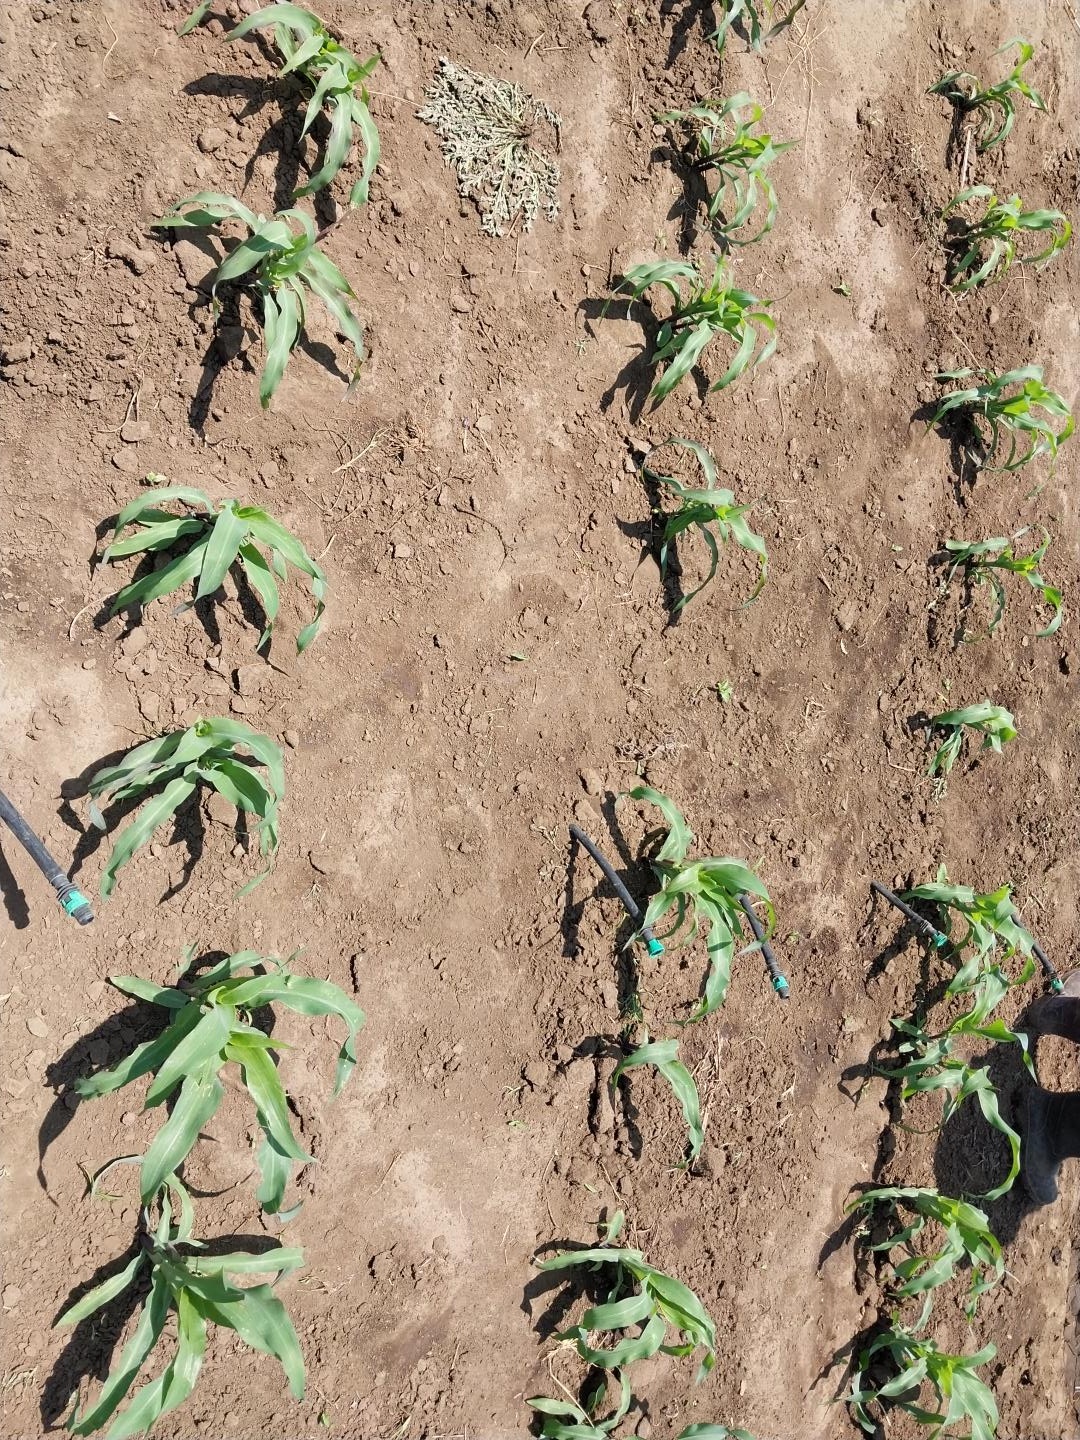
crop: maize
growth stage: vegetative
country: Tanzania
